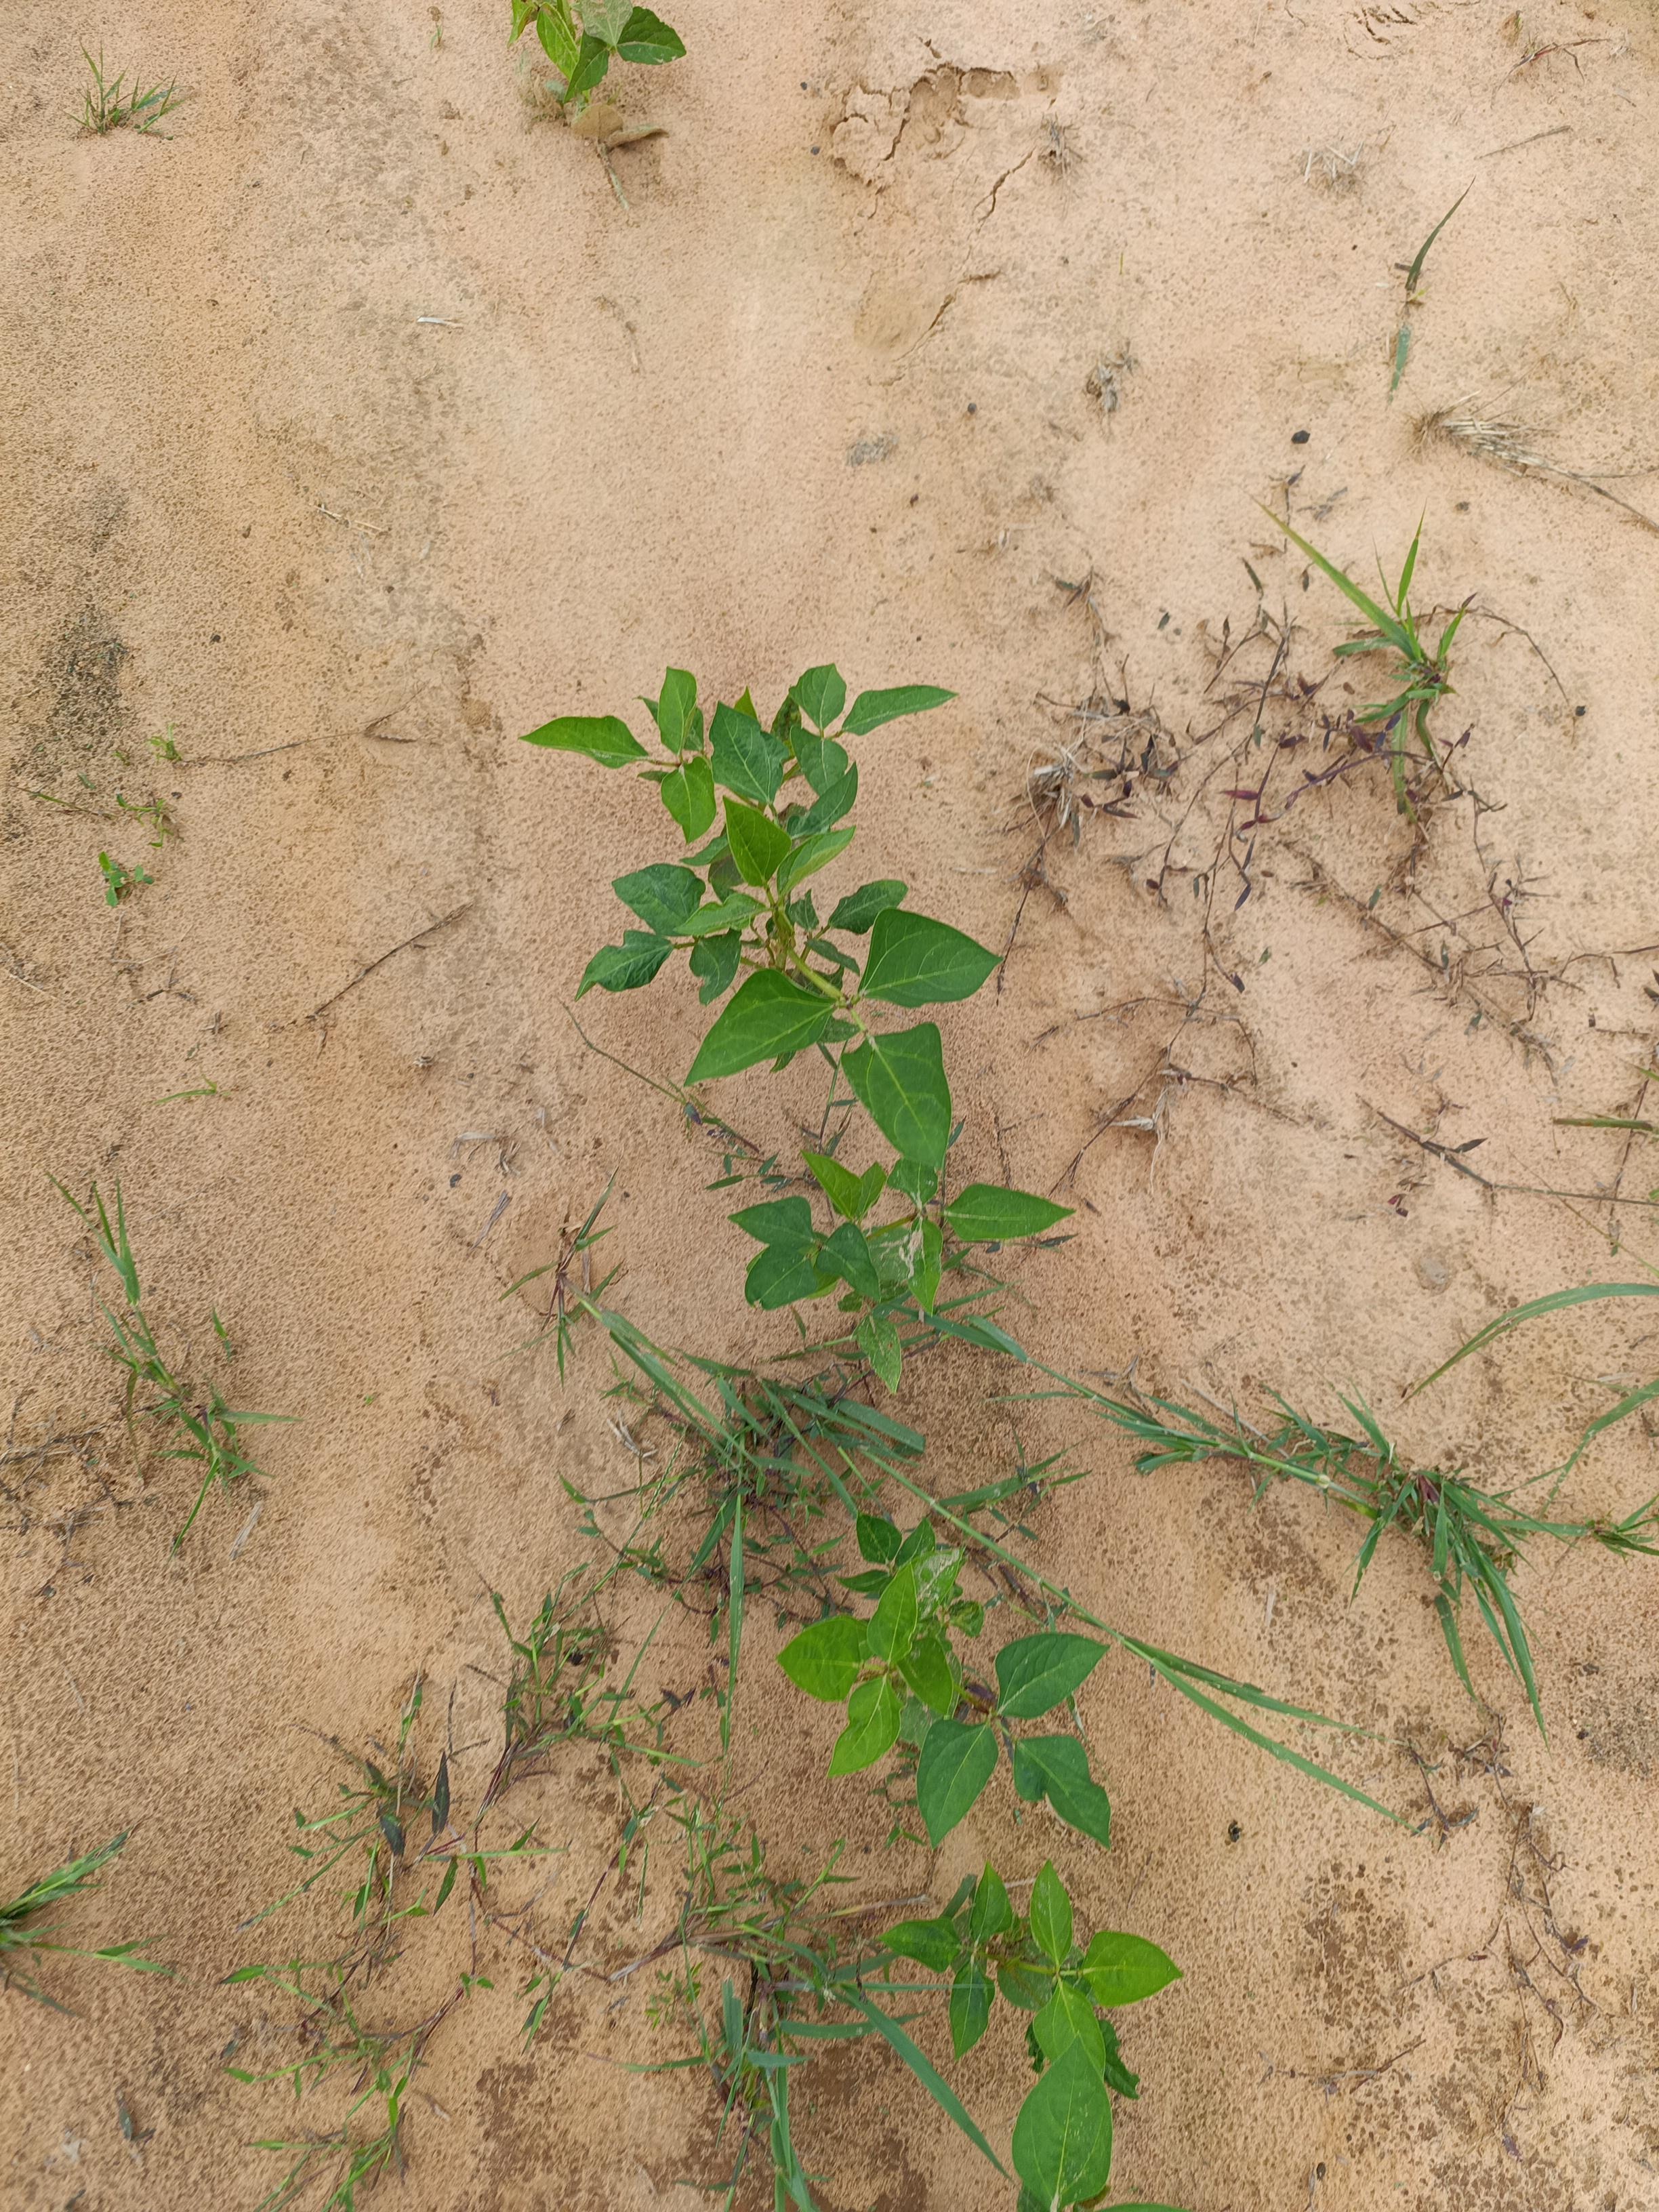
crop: cowpea
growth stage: emergence
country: Nigeria
